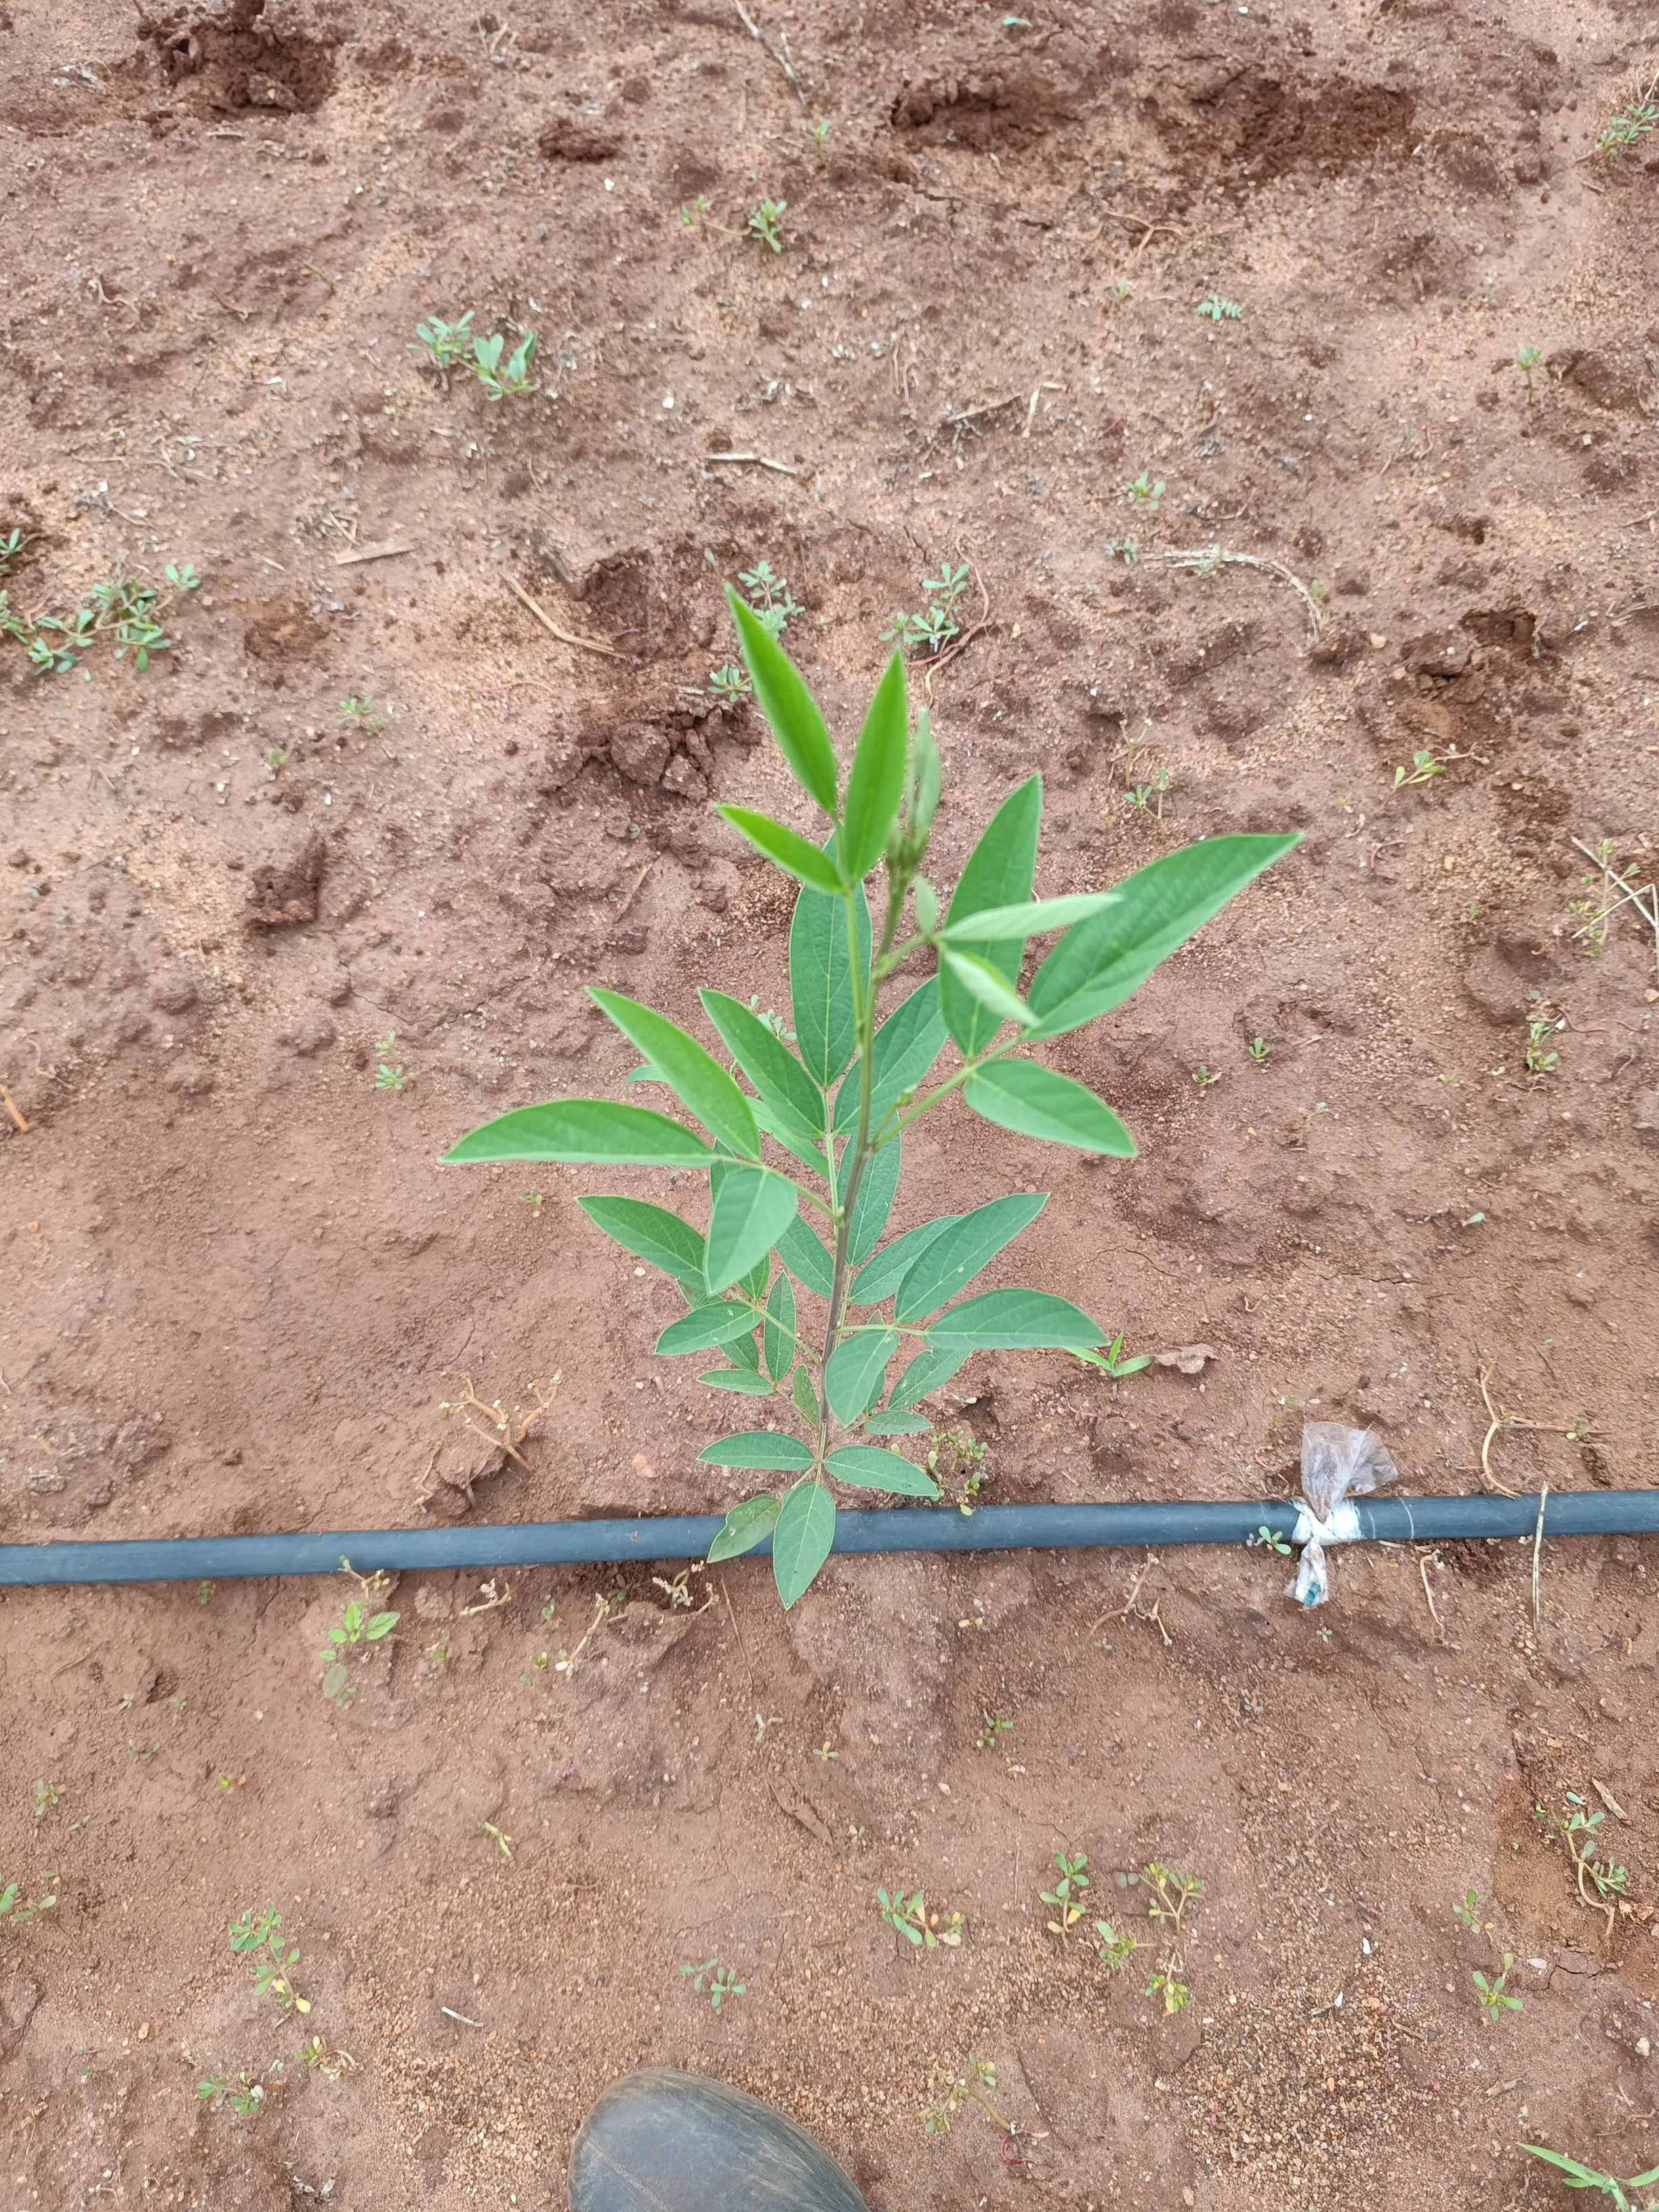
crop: pigeonpea
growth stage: vegetative
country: Kenya
